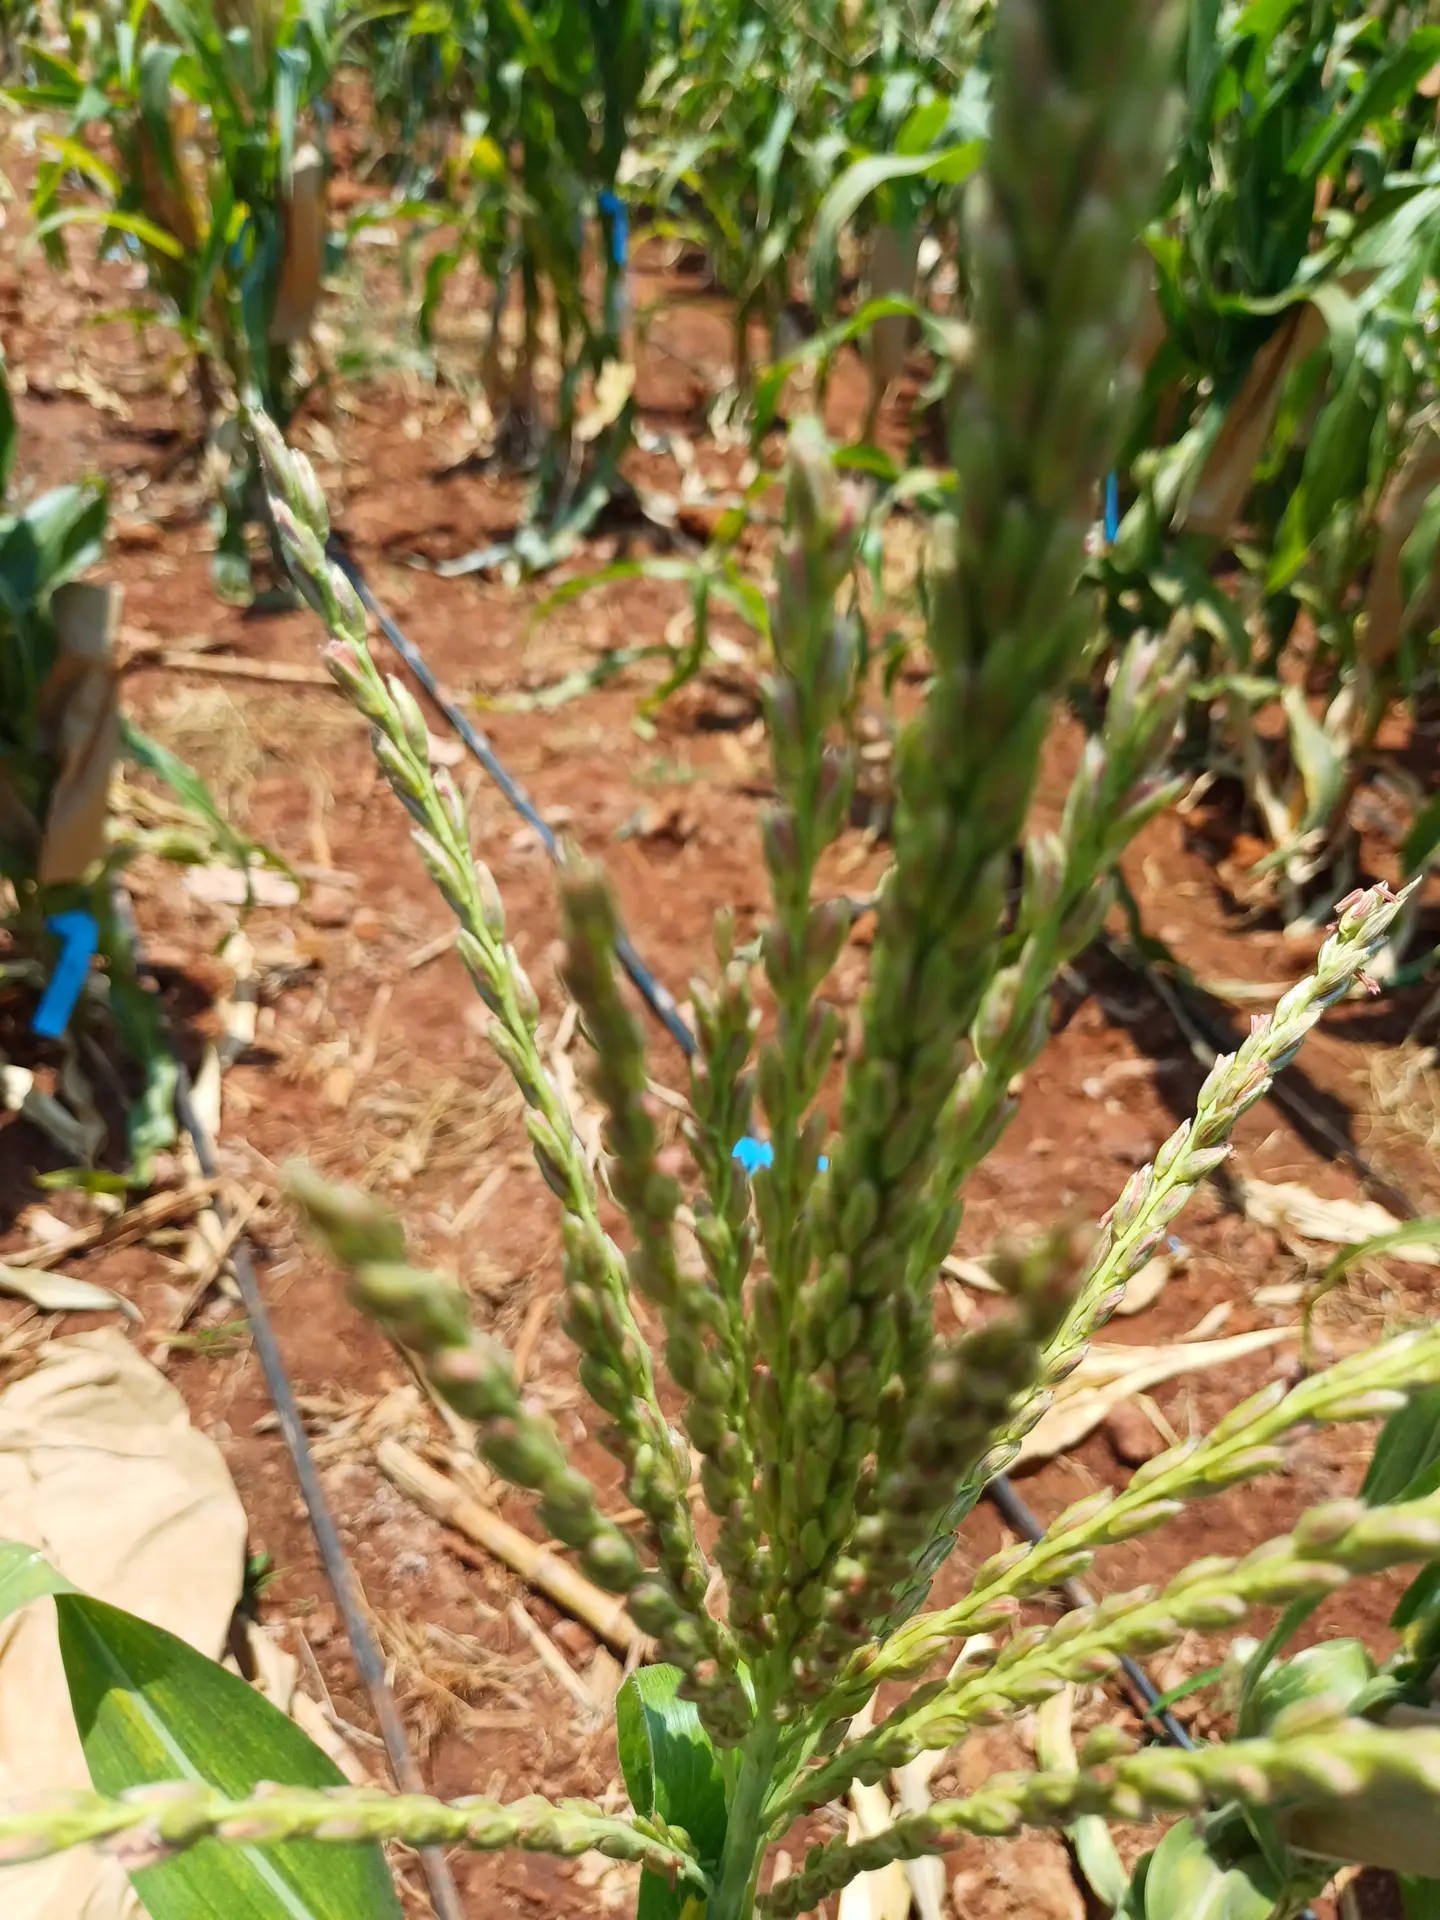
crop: maize
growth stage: flowering
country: Kenya
